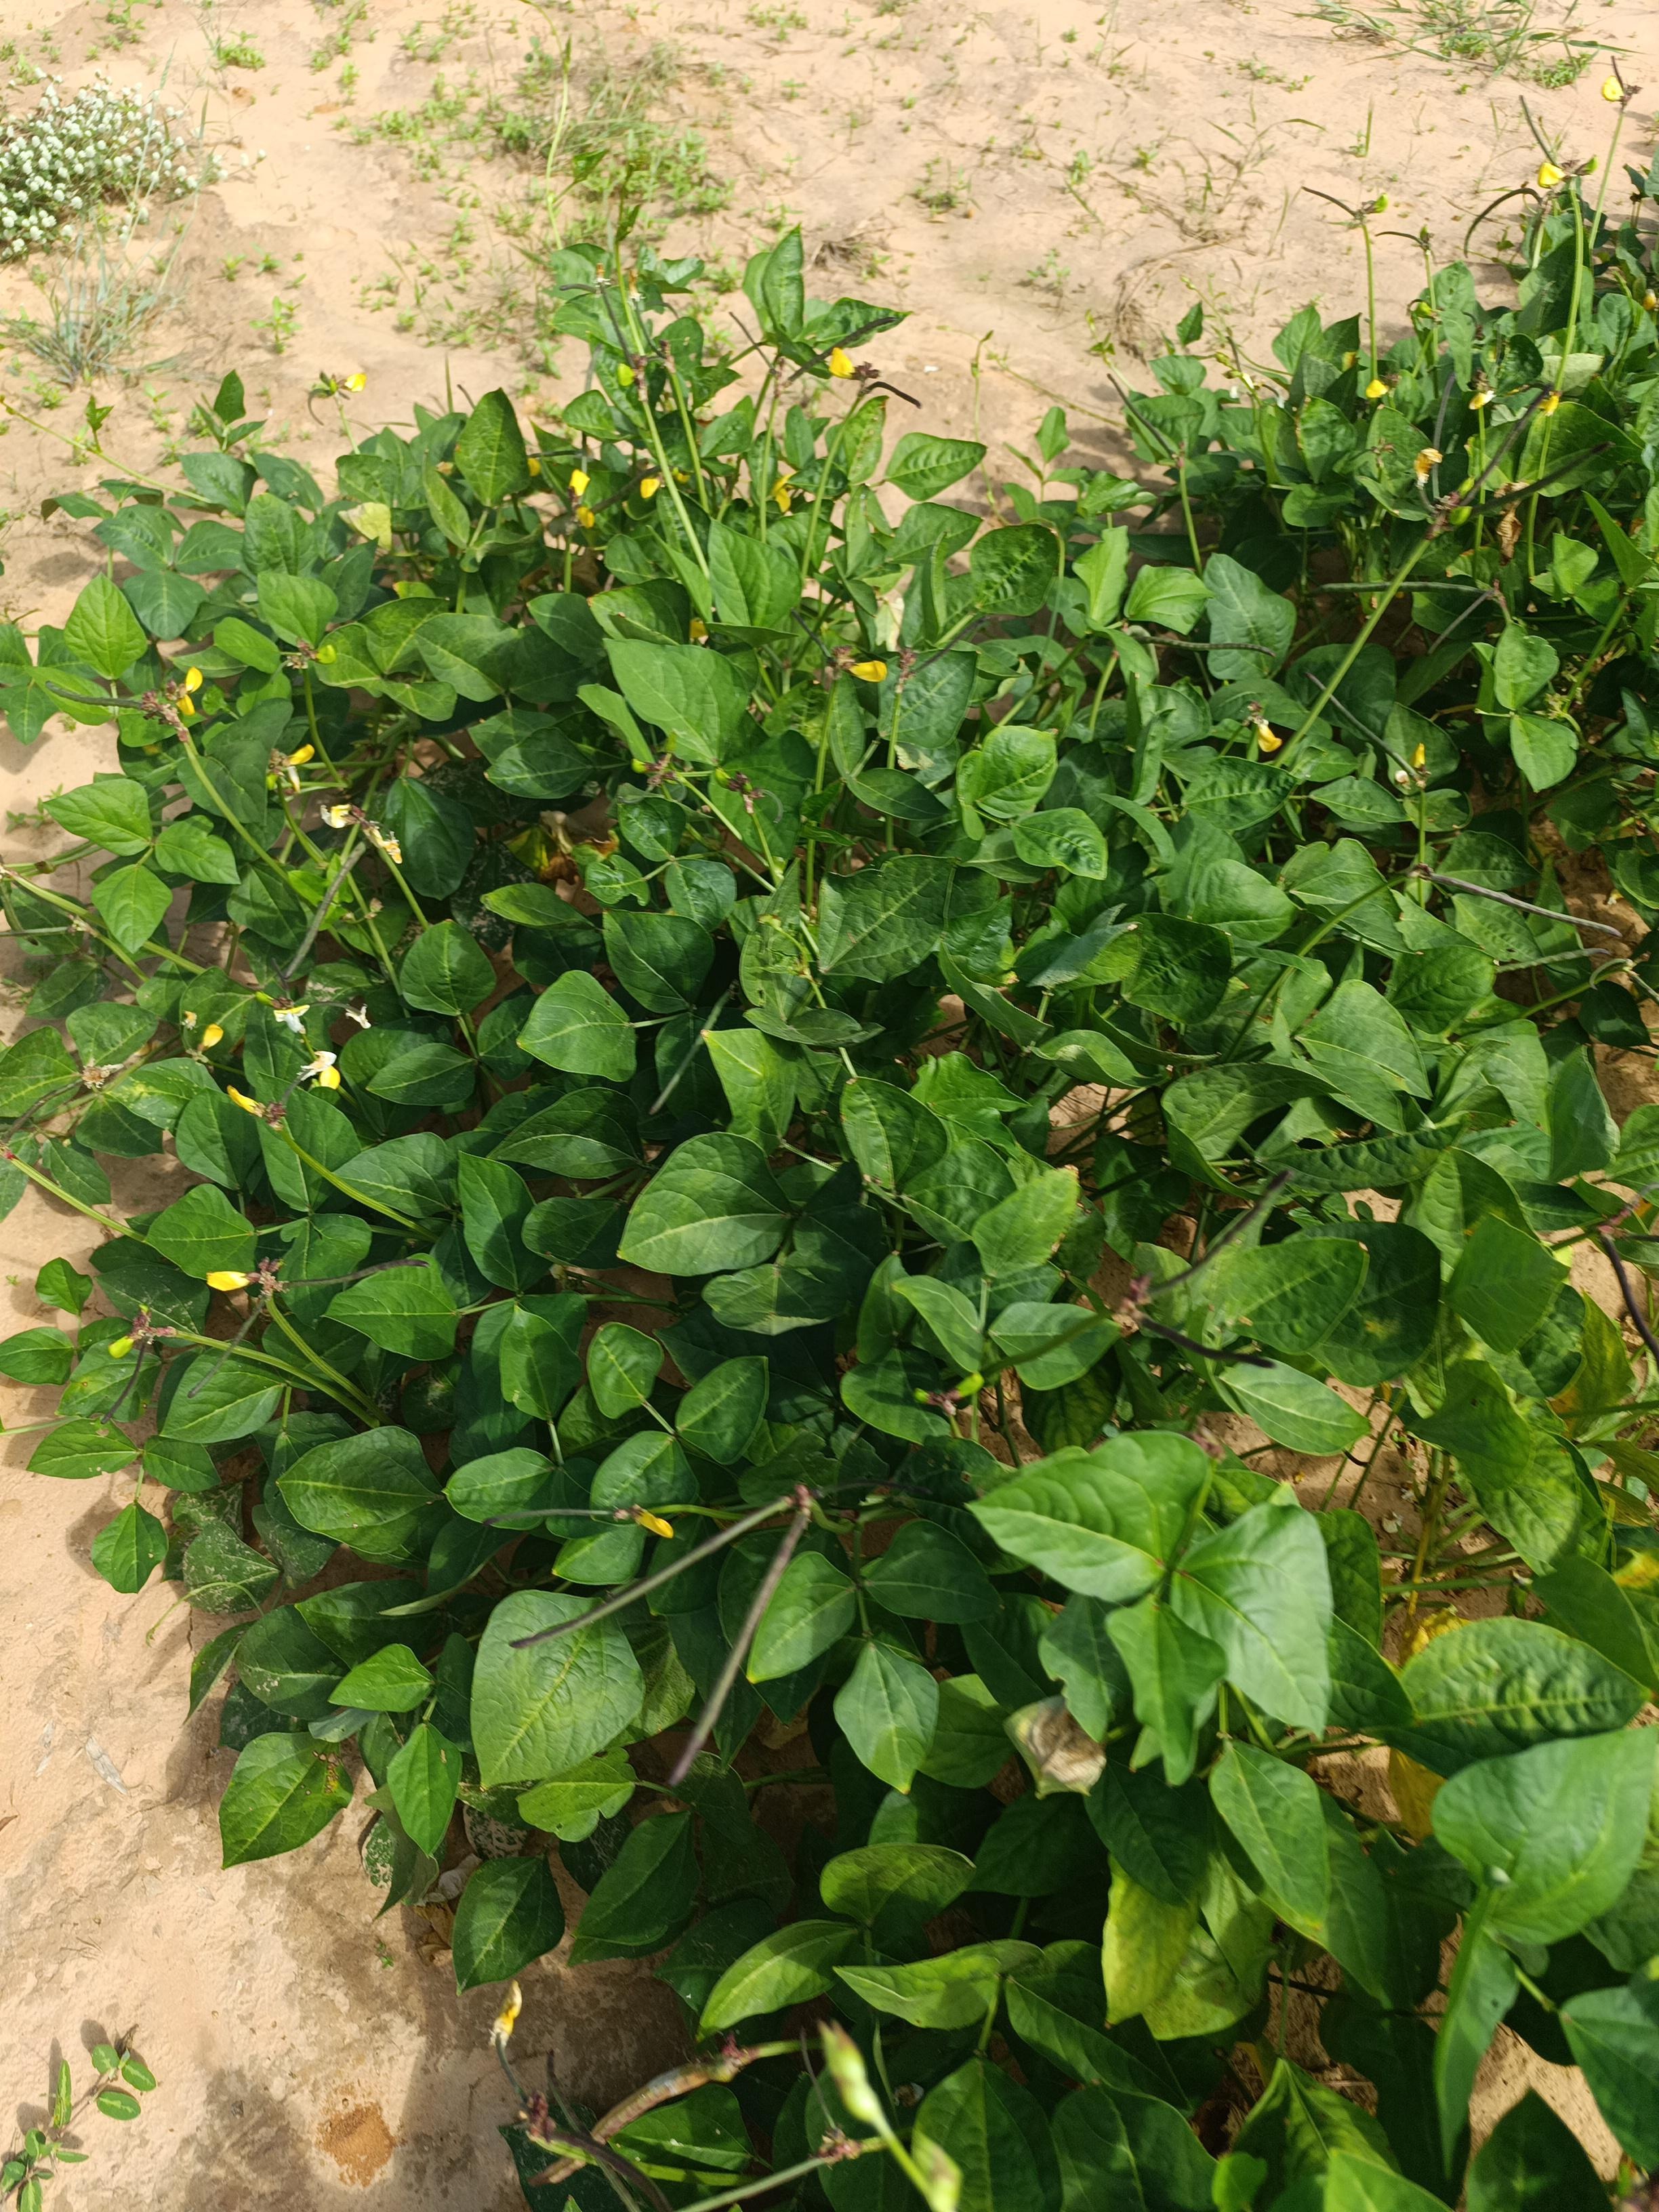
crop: cowpea
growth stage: maturity
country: Nigeria
